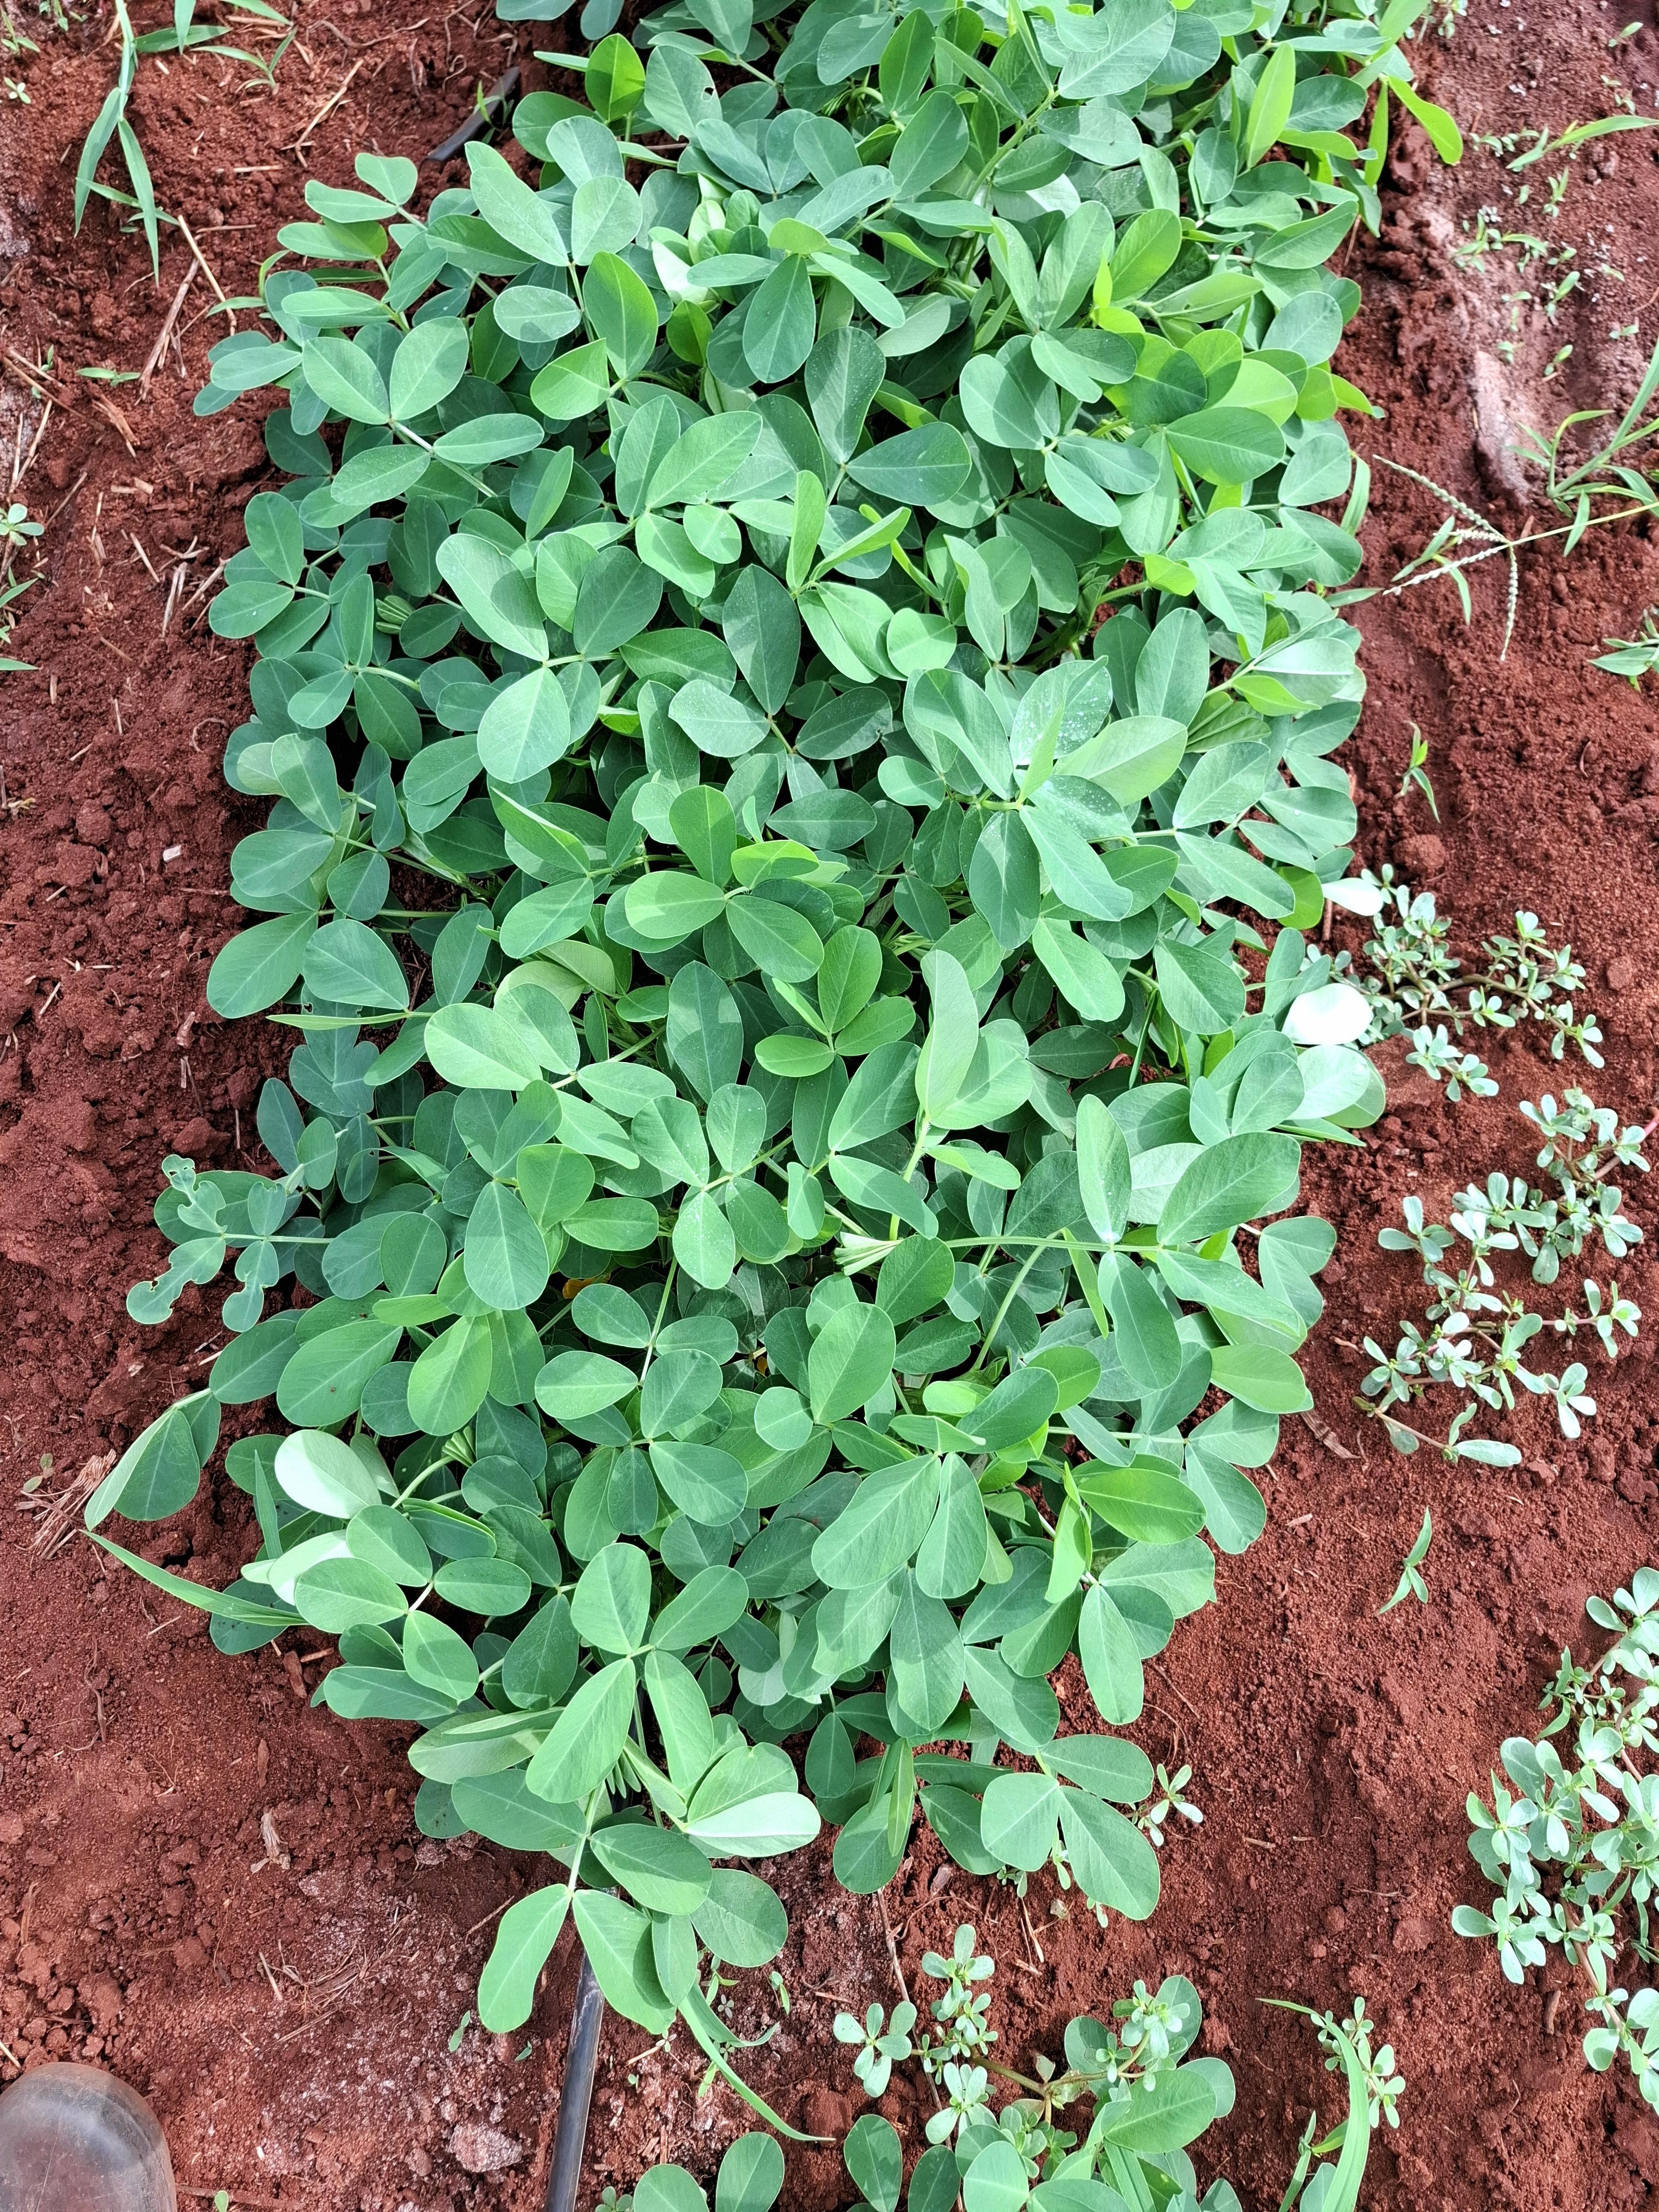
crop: groundnut
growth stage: flowering
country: Kenya
